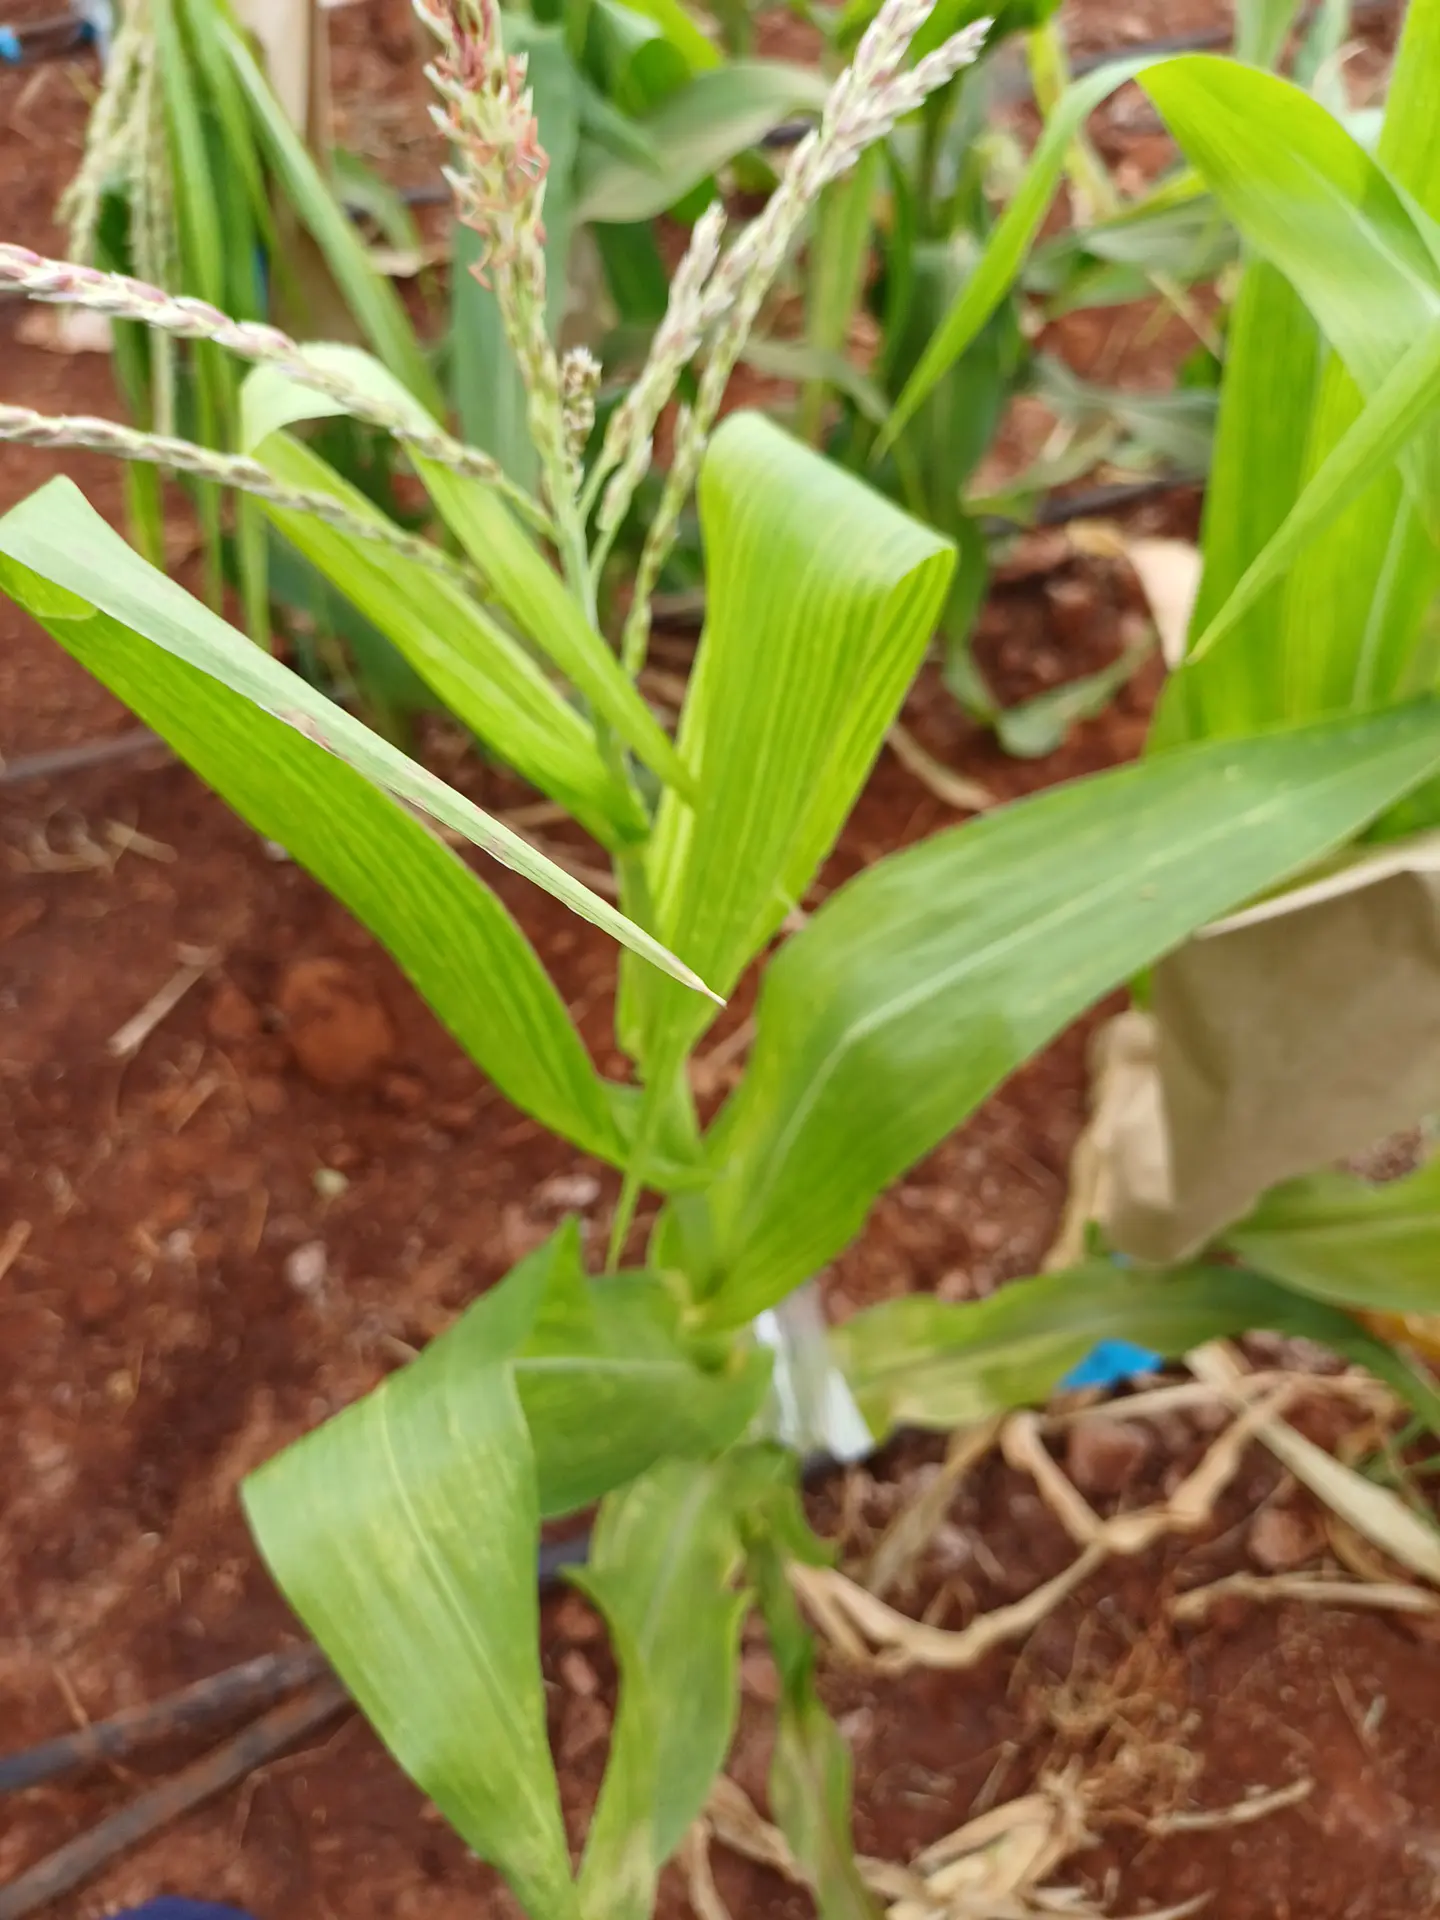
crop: maize
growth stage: flowering
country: Kenya
